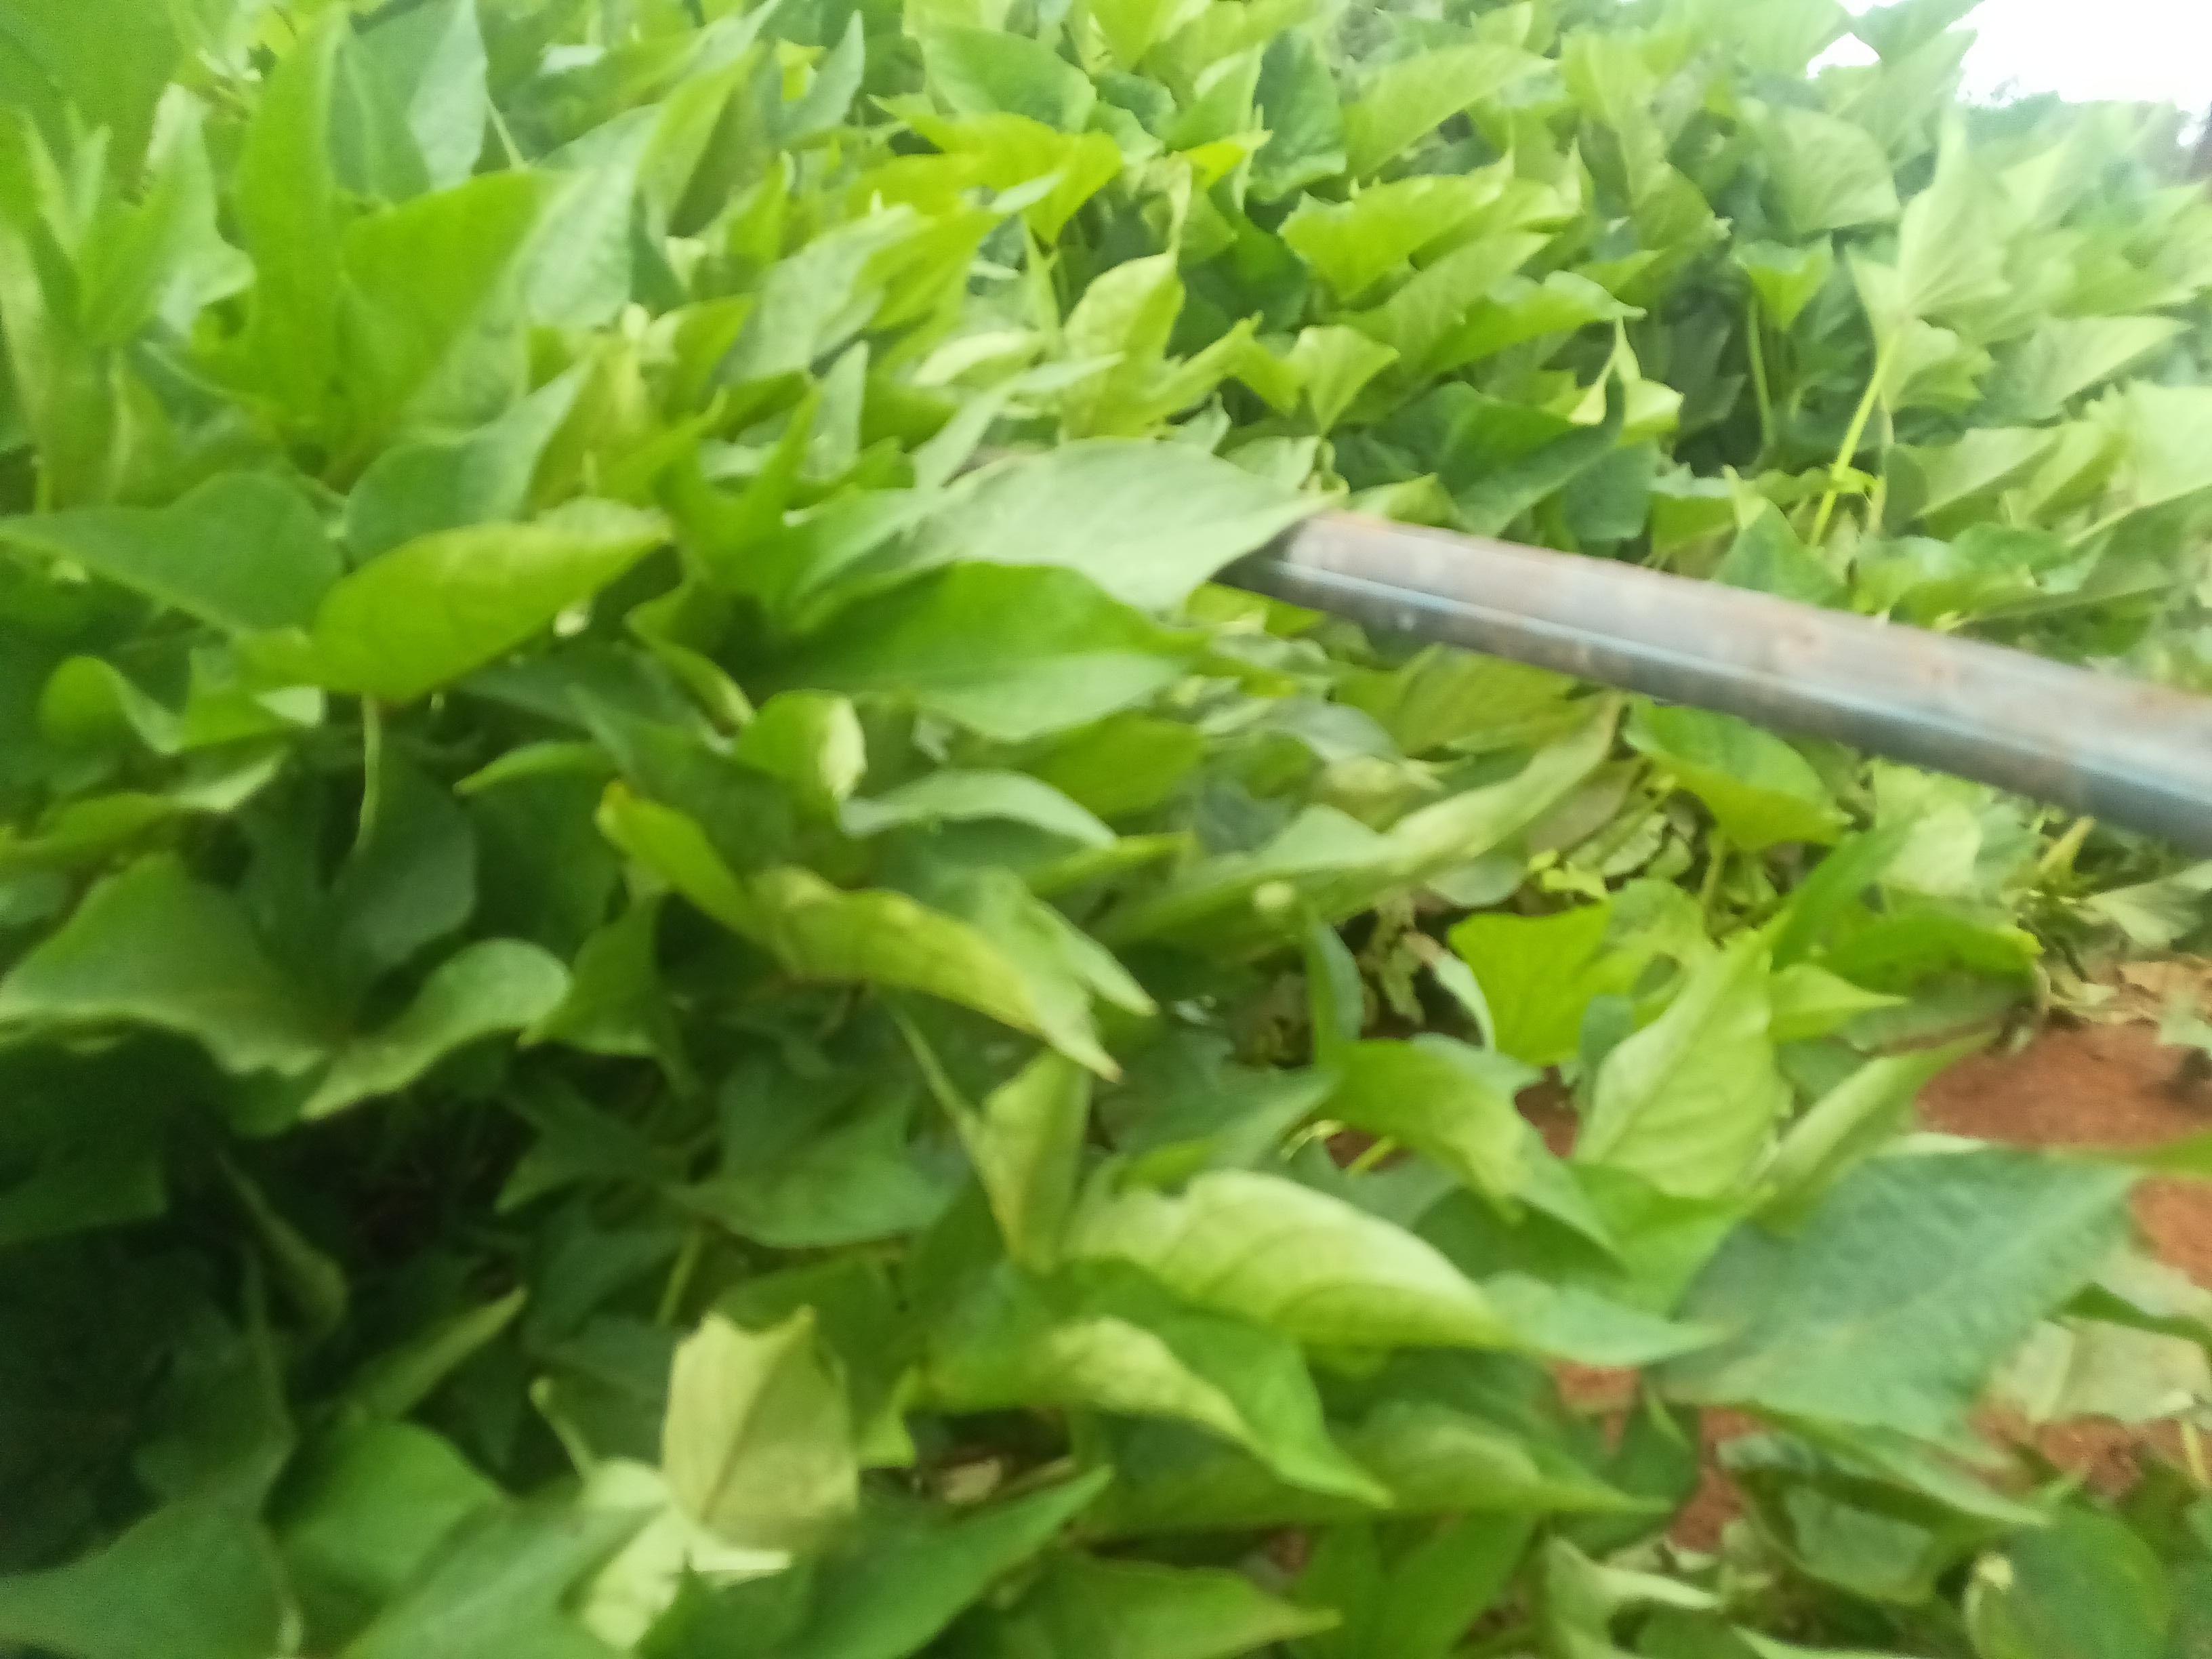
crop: sweet potato
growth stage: vegetative
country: Kenya
